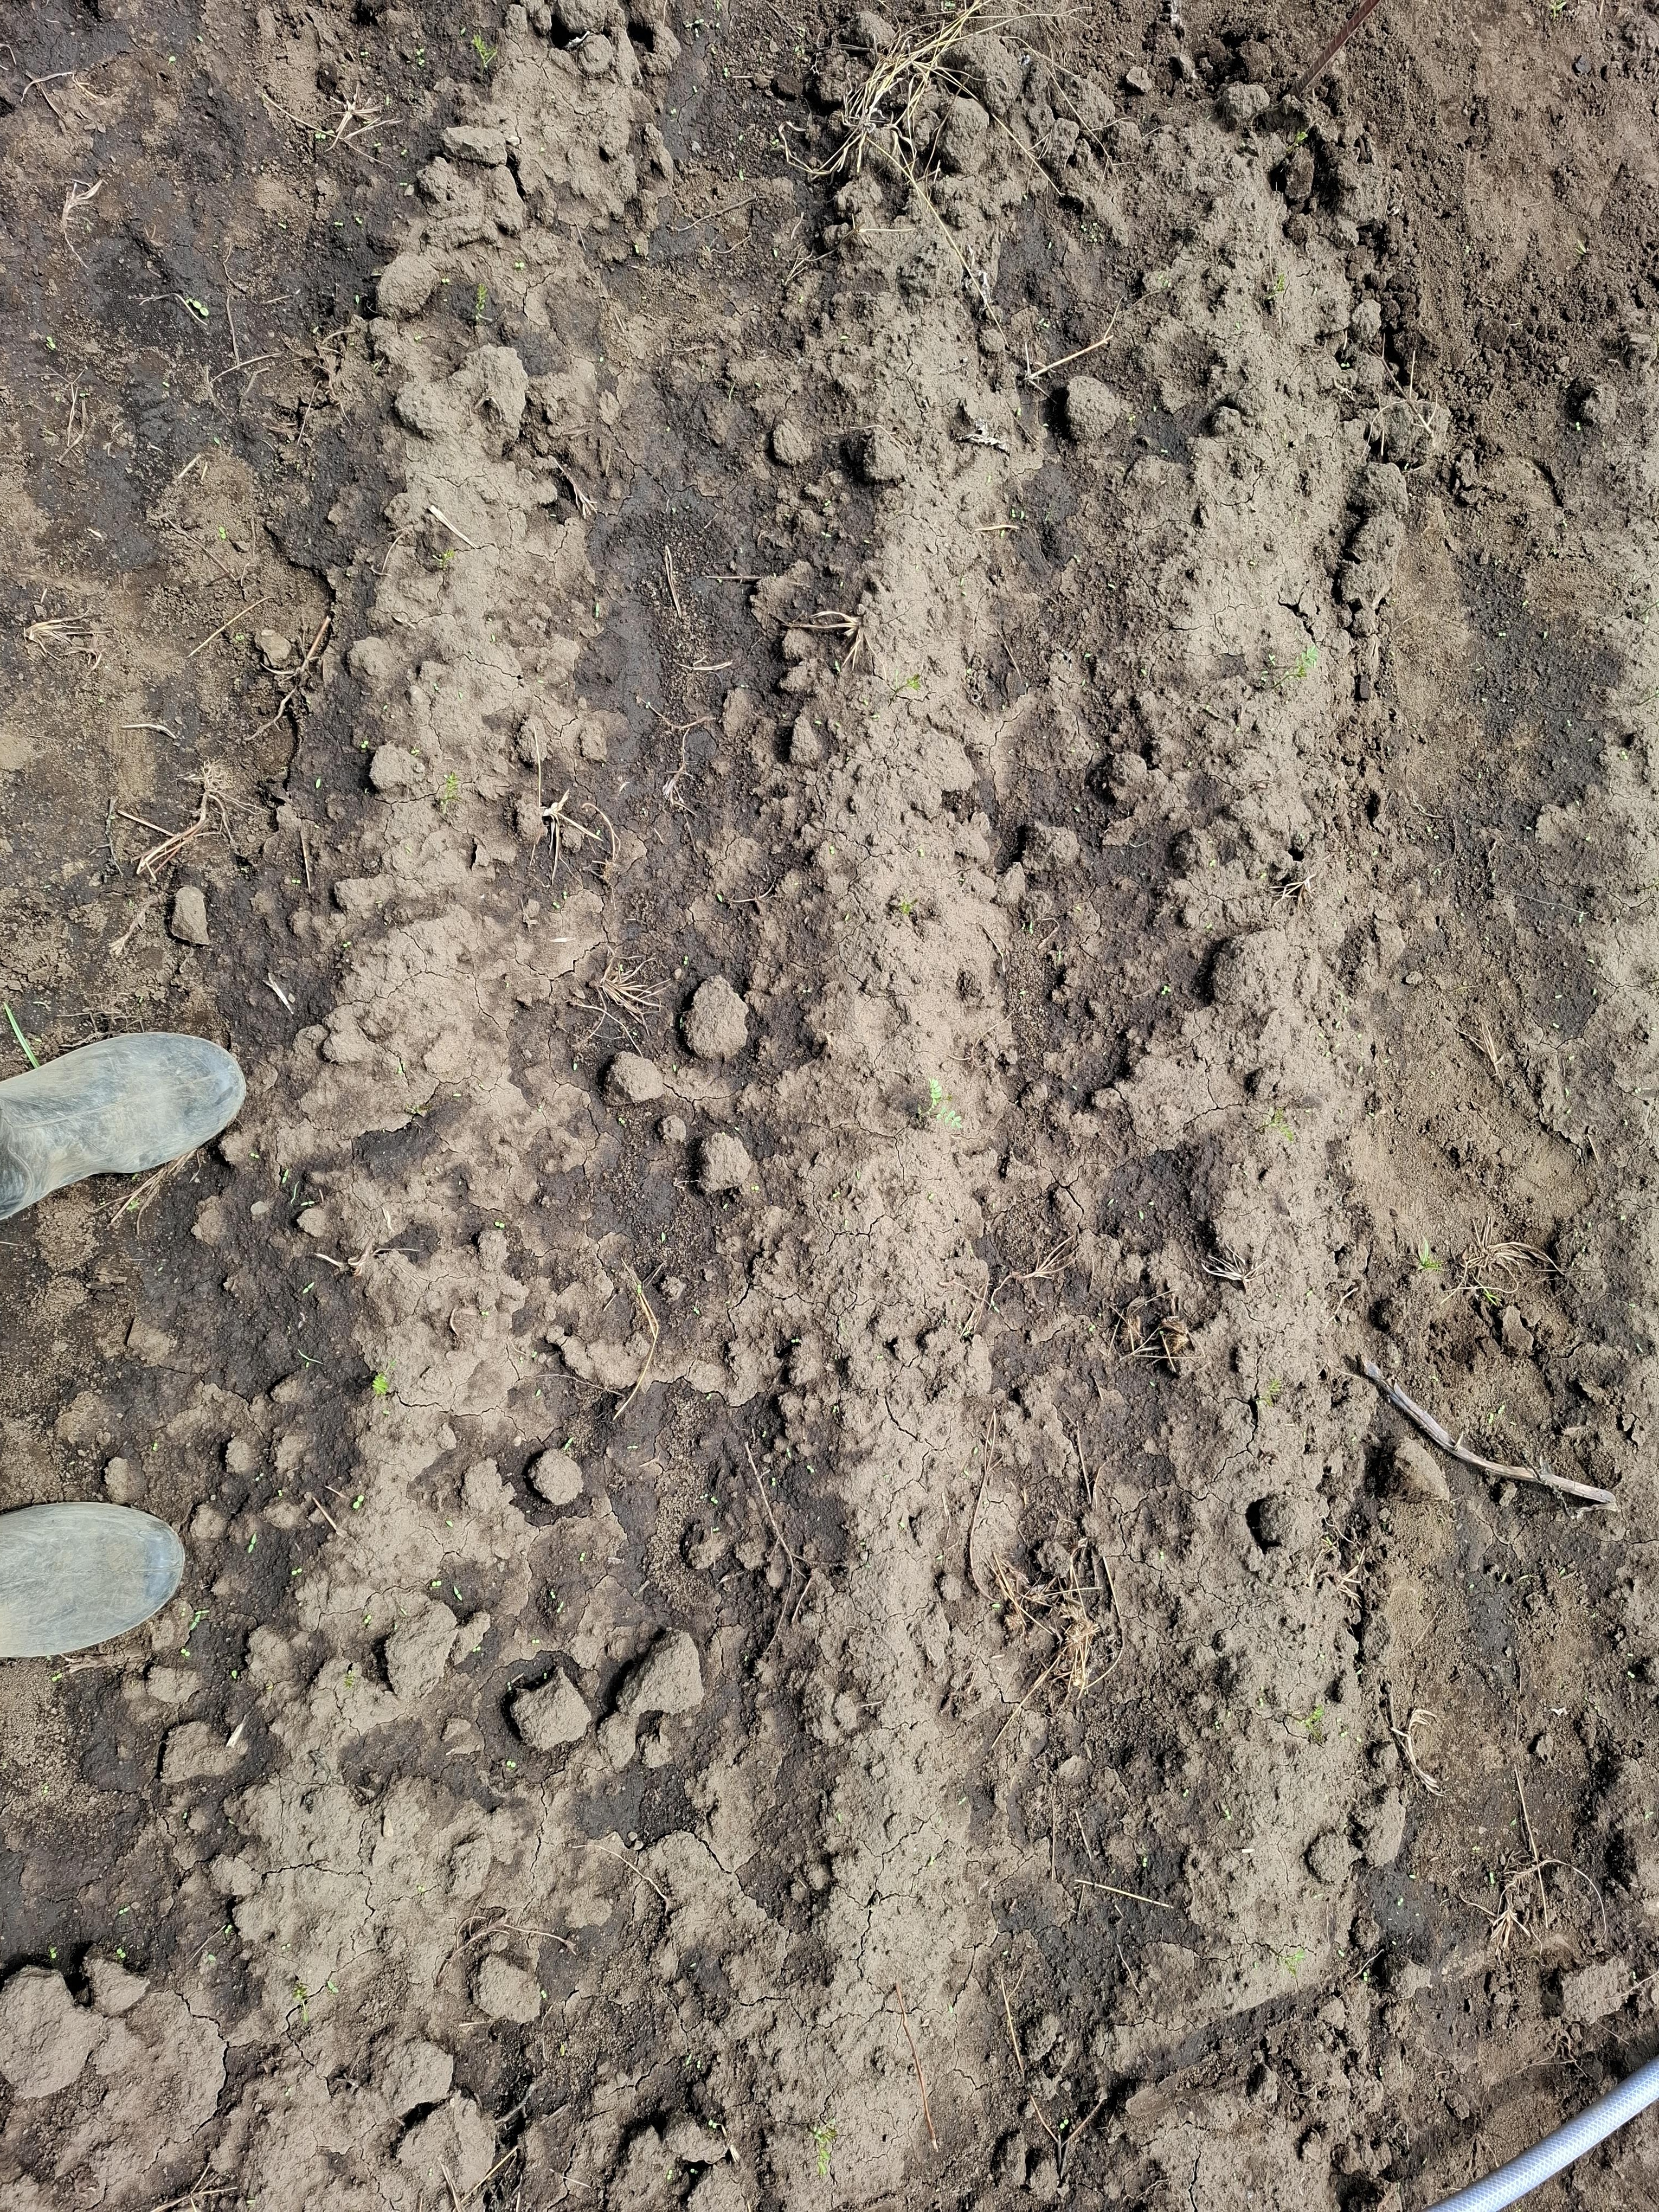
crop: chickpea
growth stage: emergence
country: Tanzania
